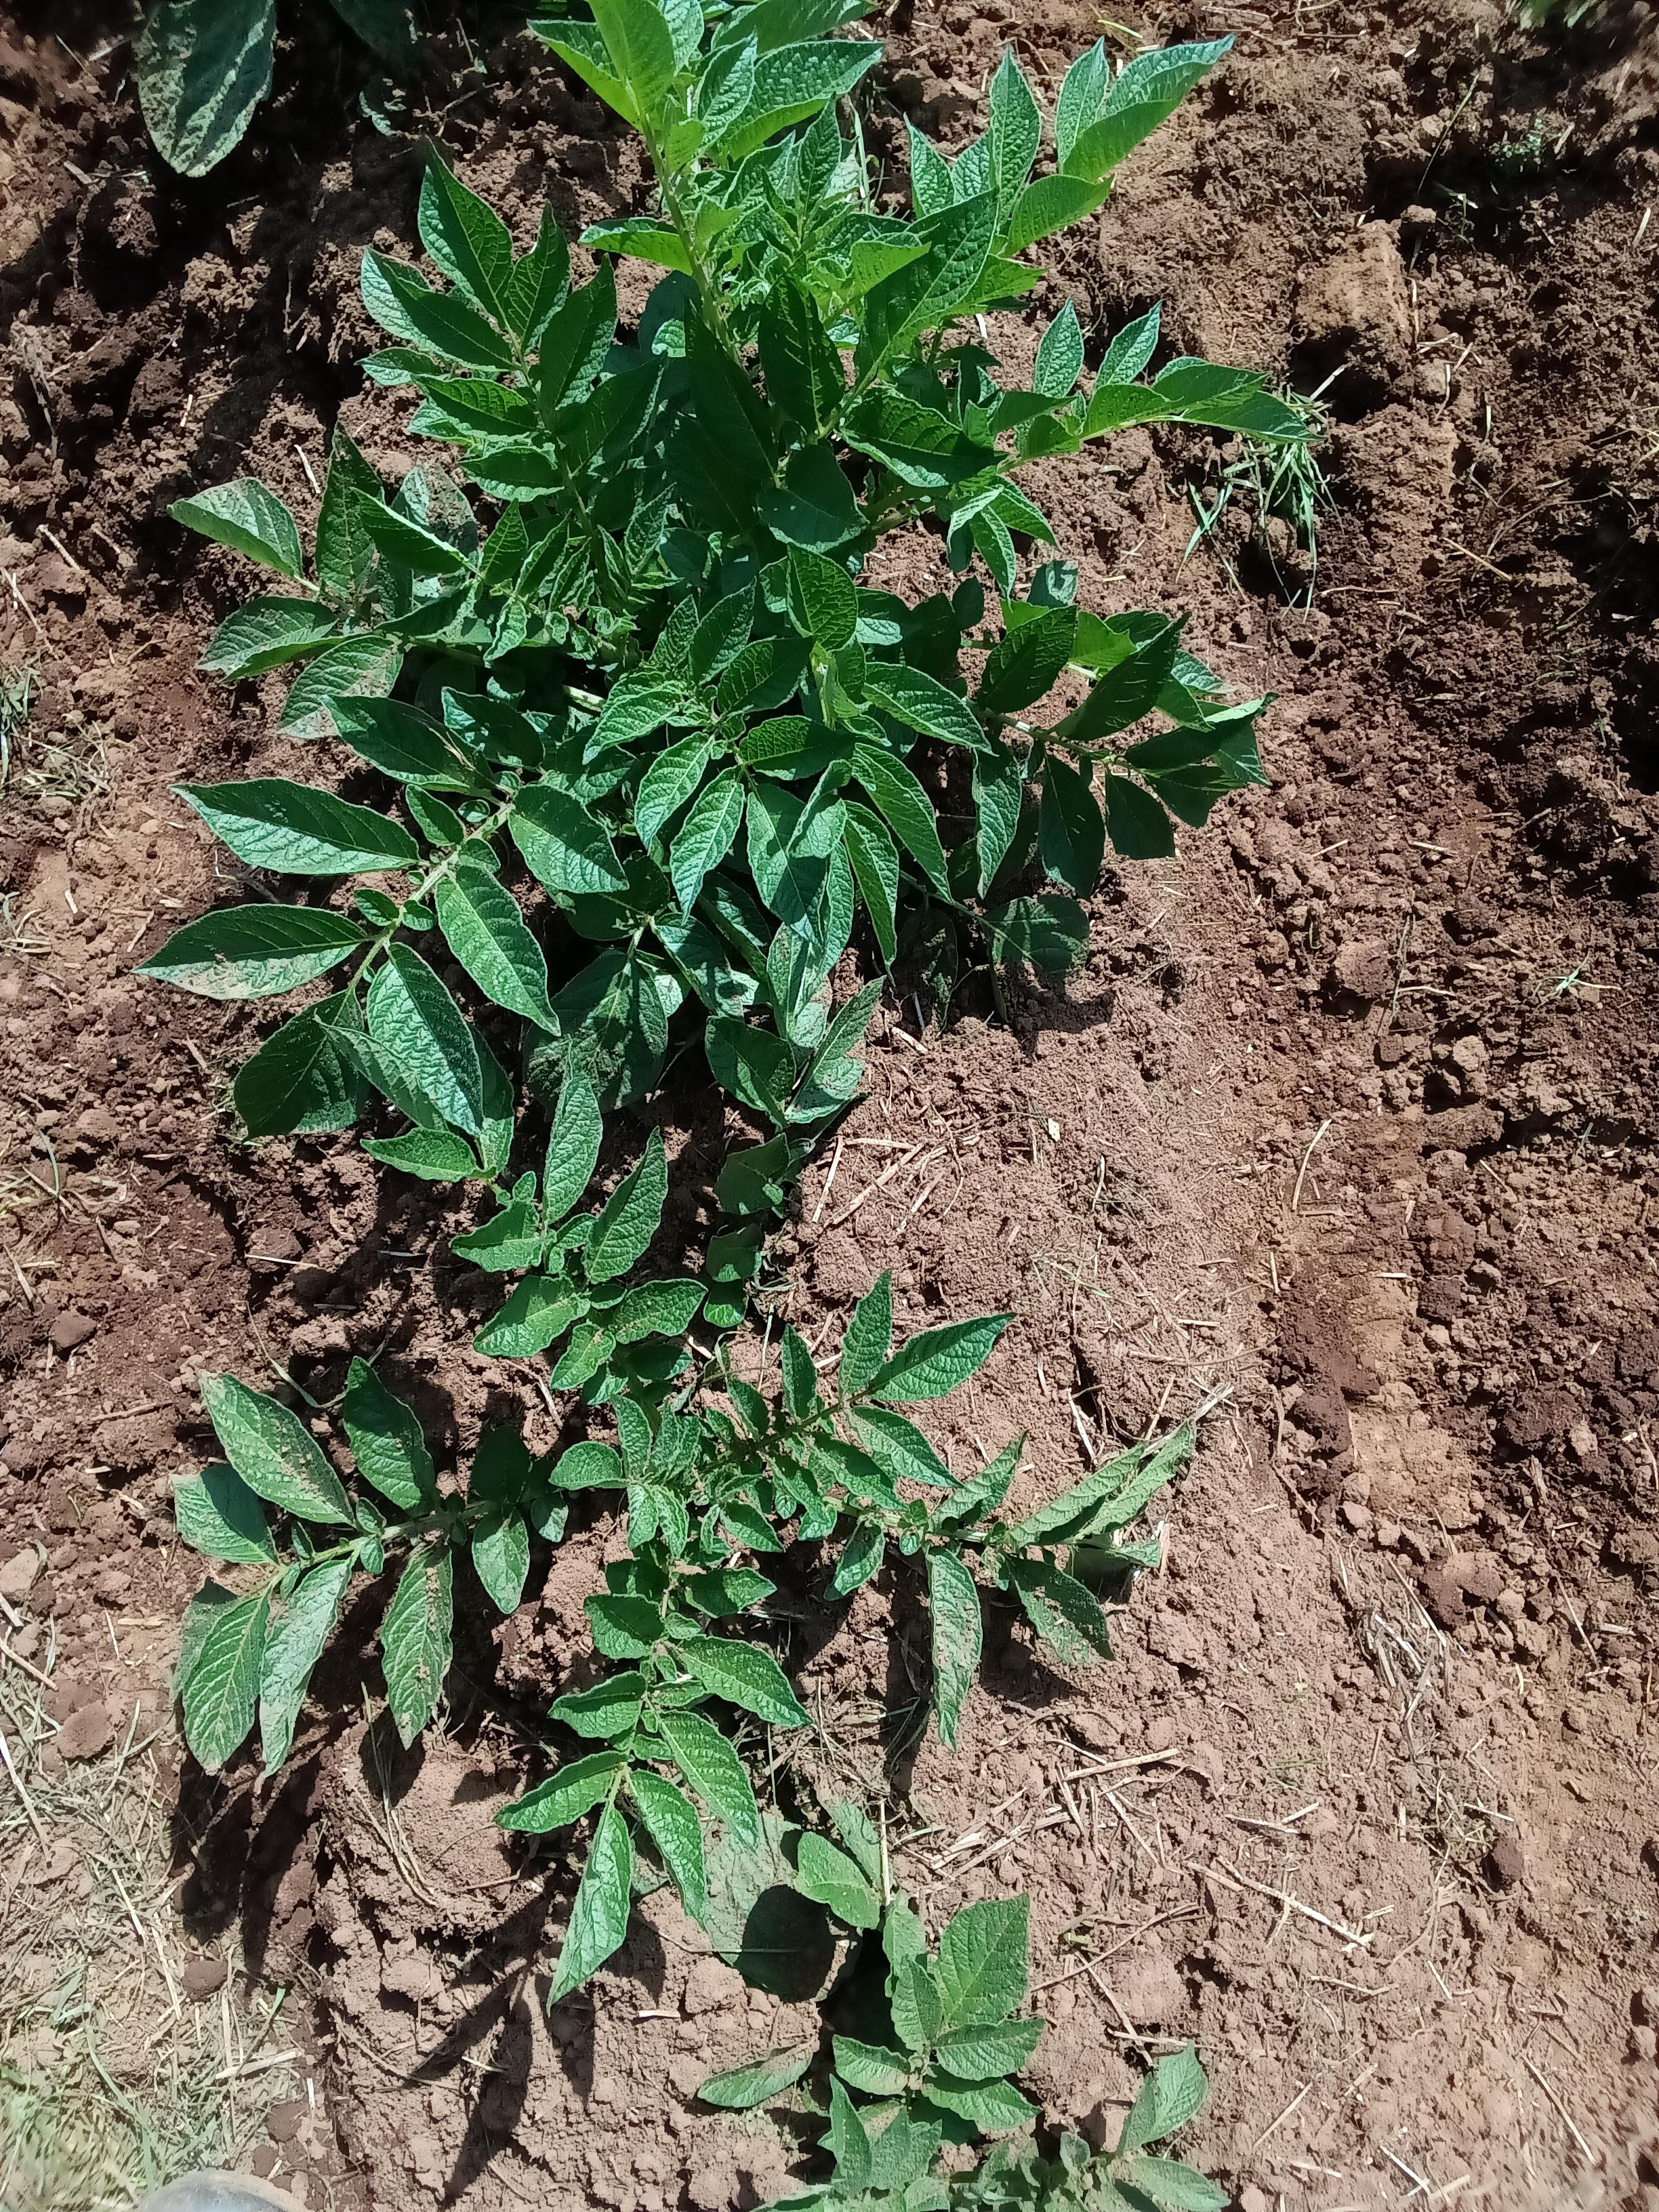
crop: potato
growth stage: vegetative
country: Kenya
